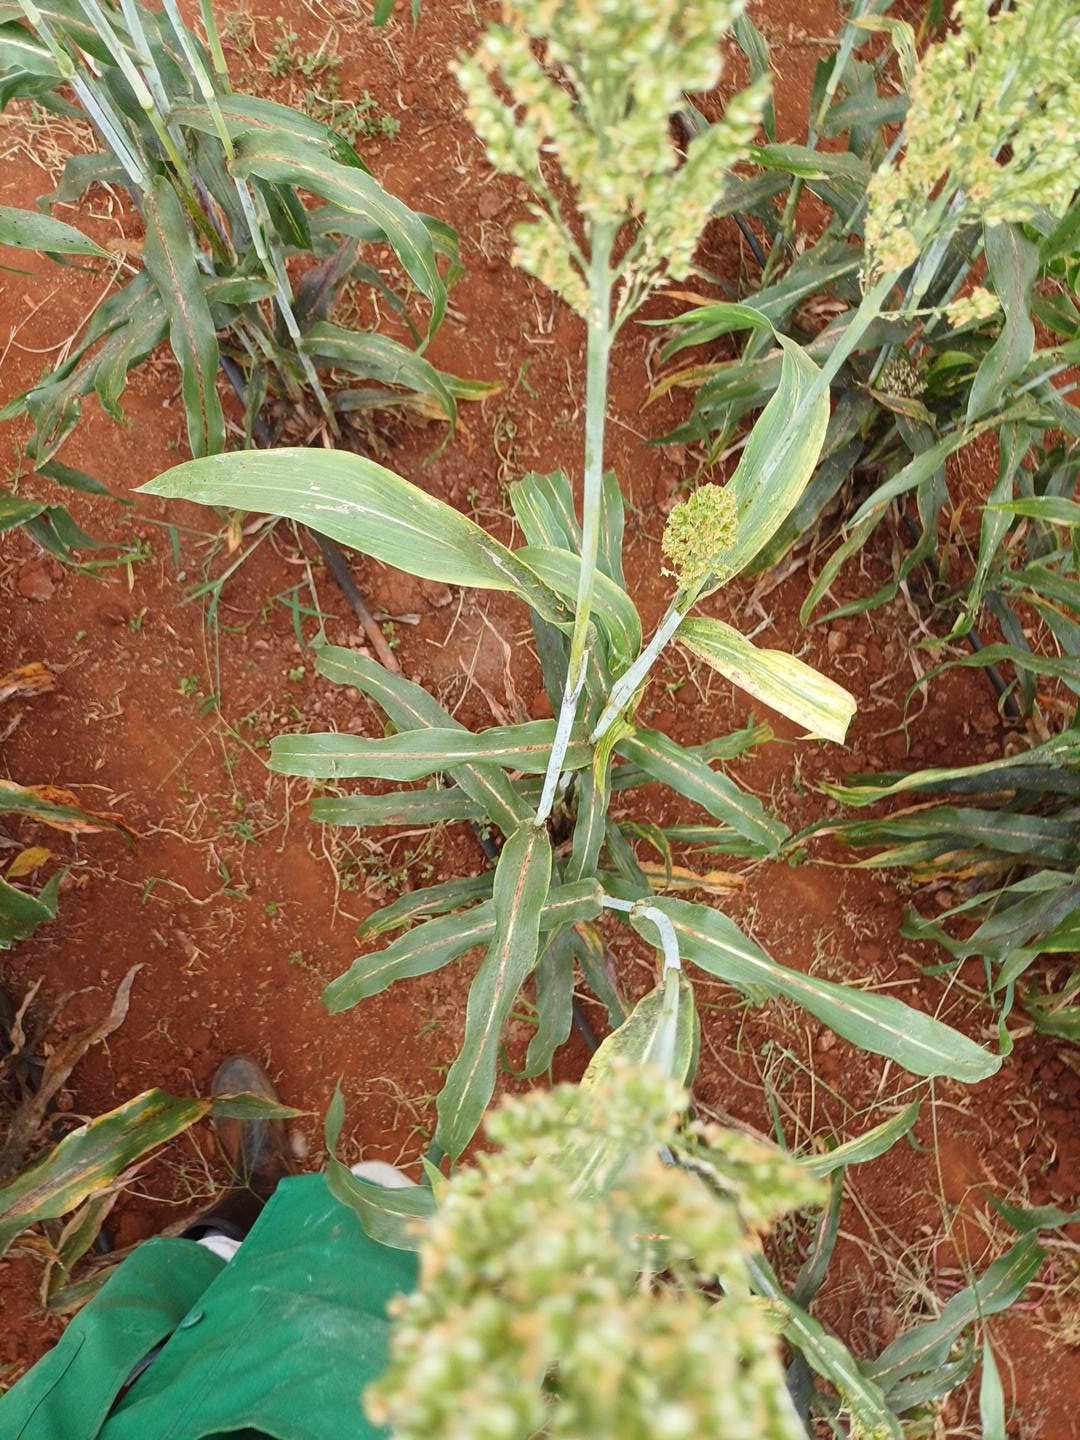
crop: sorghum
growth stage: filling grain
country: Kenya
